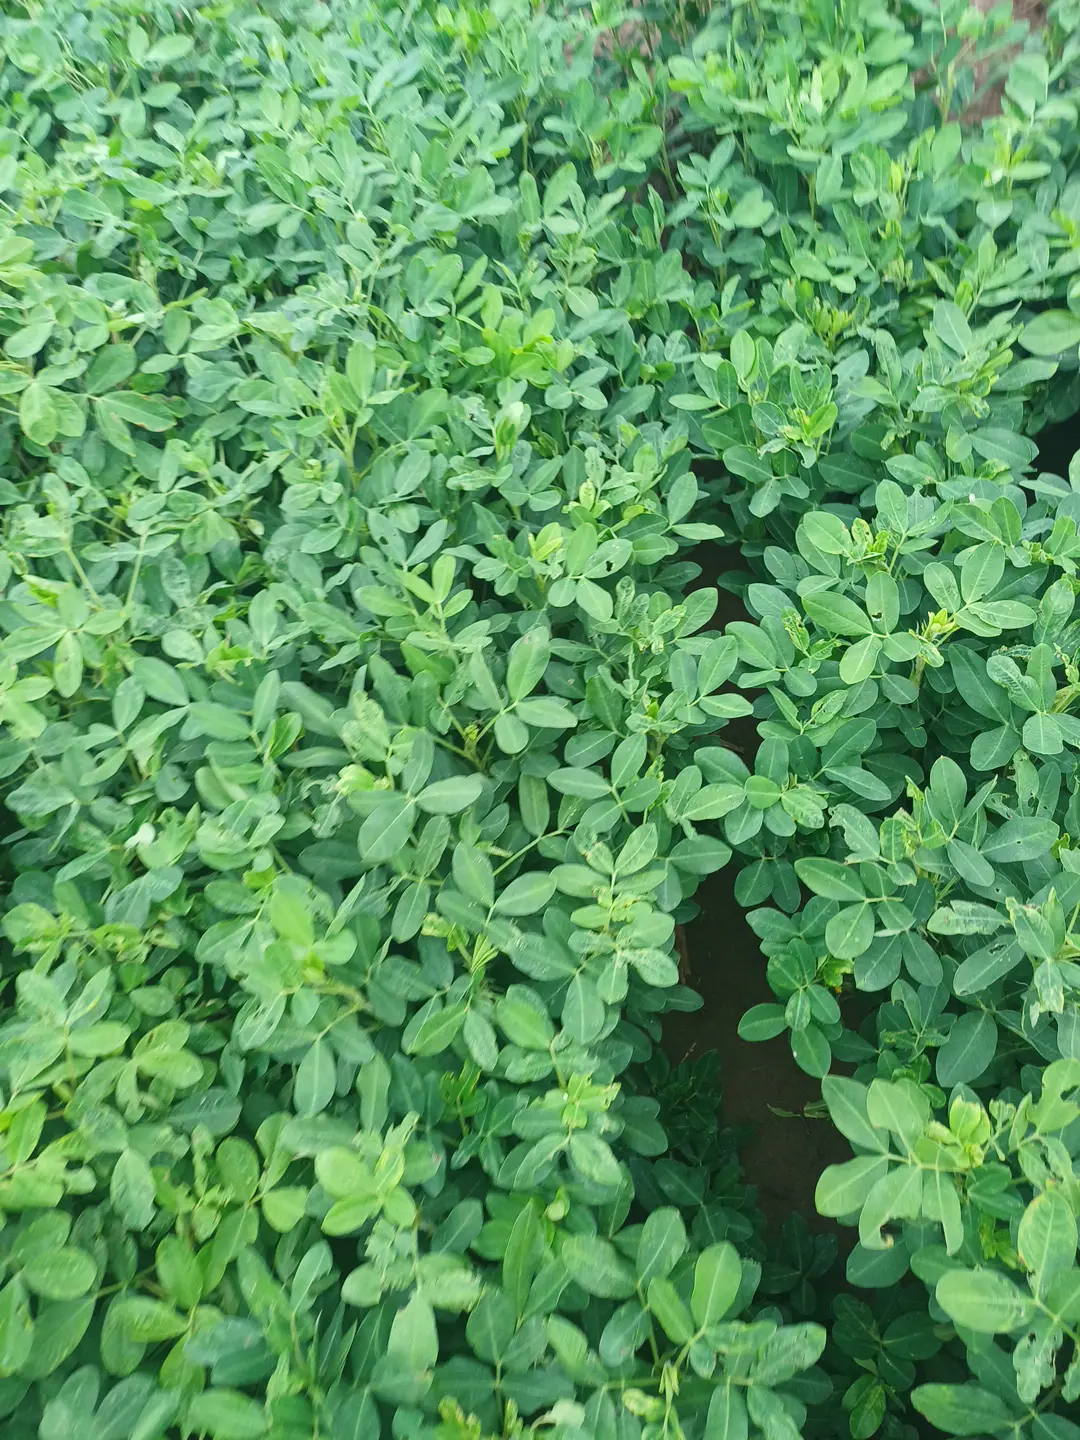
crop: groundnut
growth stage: pegging
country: Kenya
